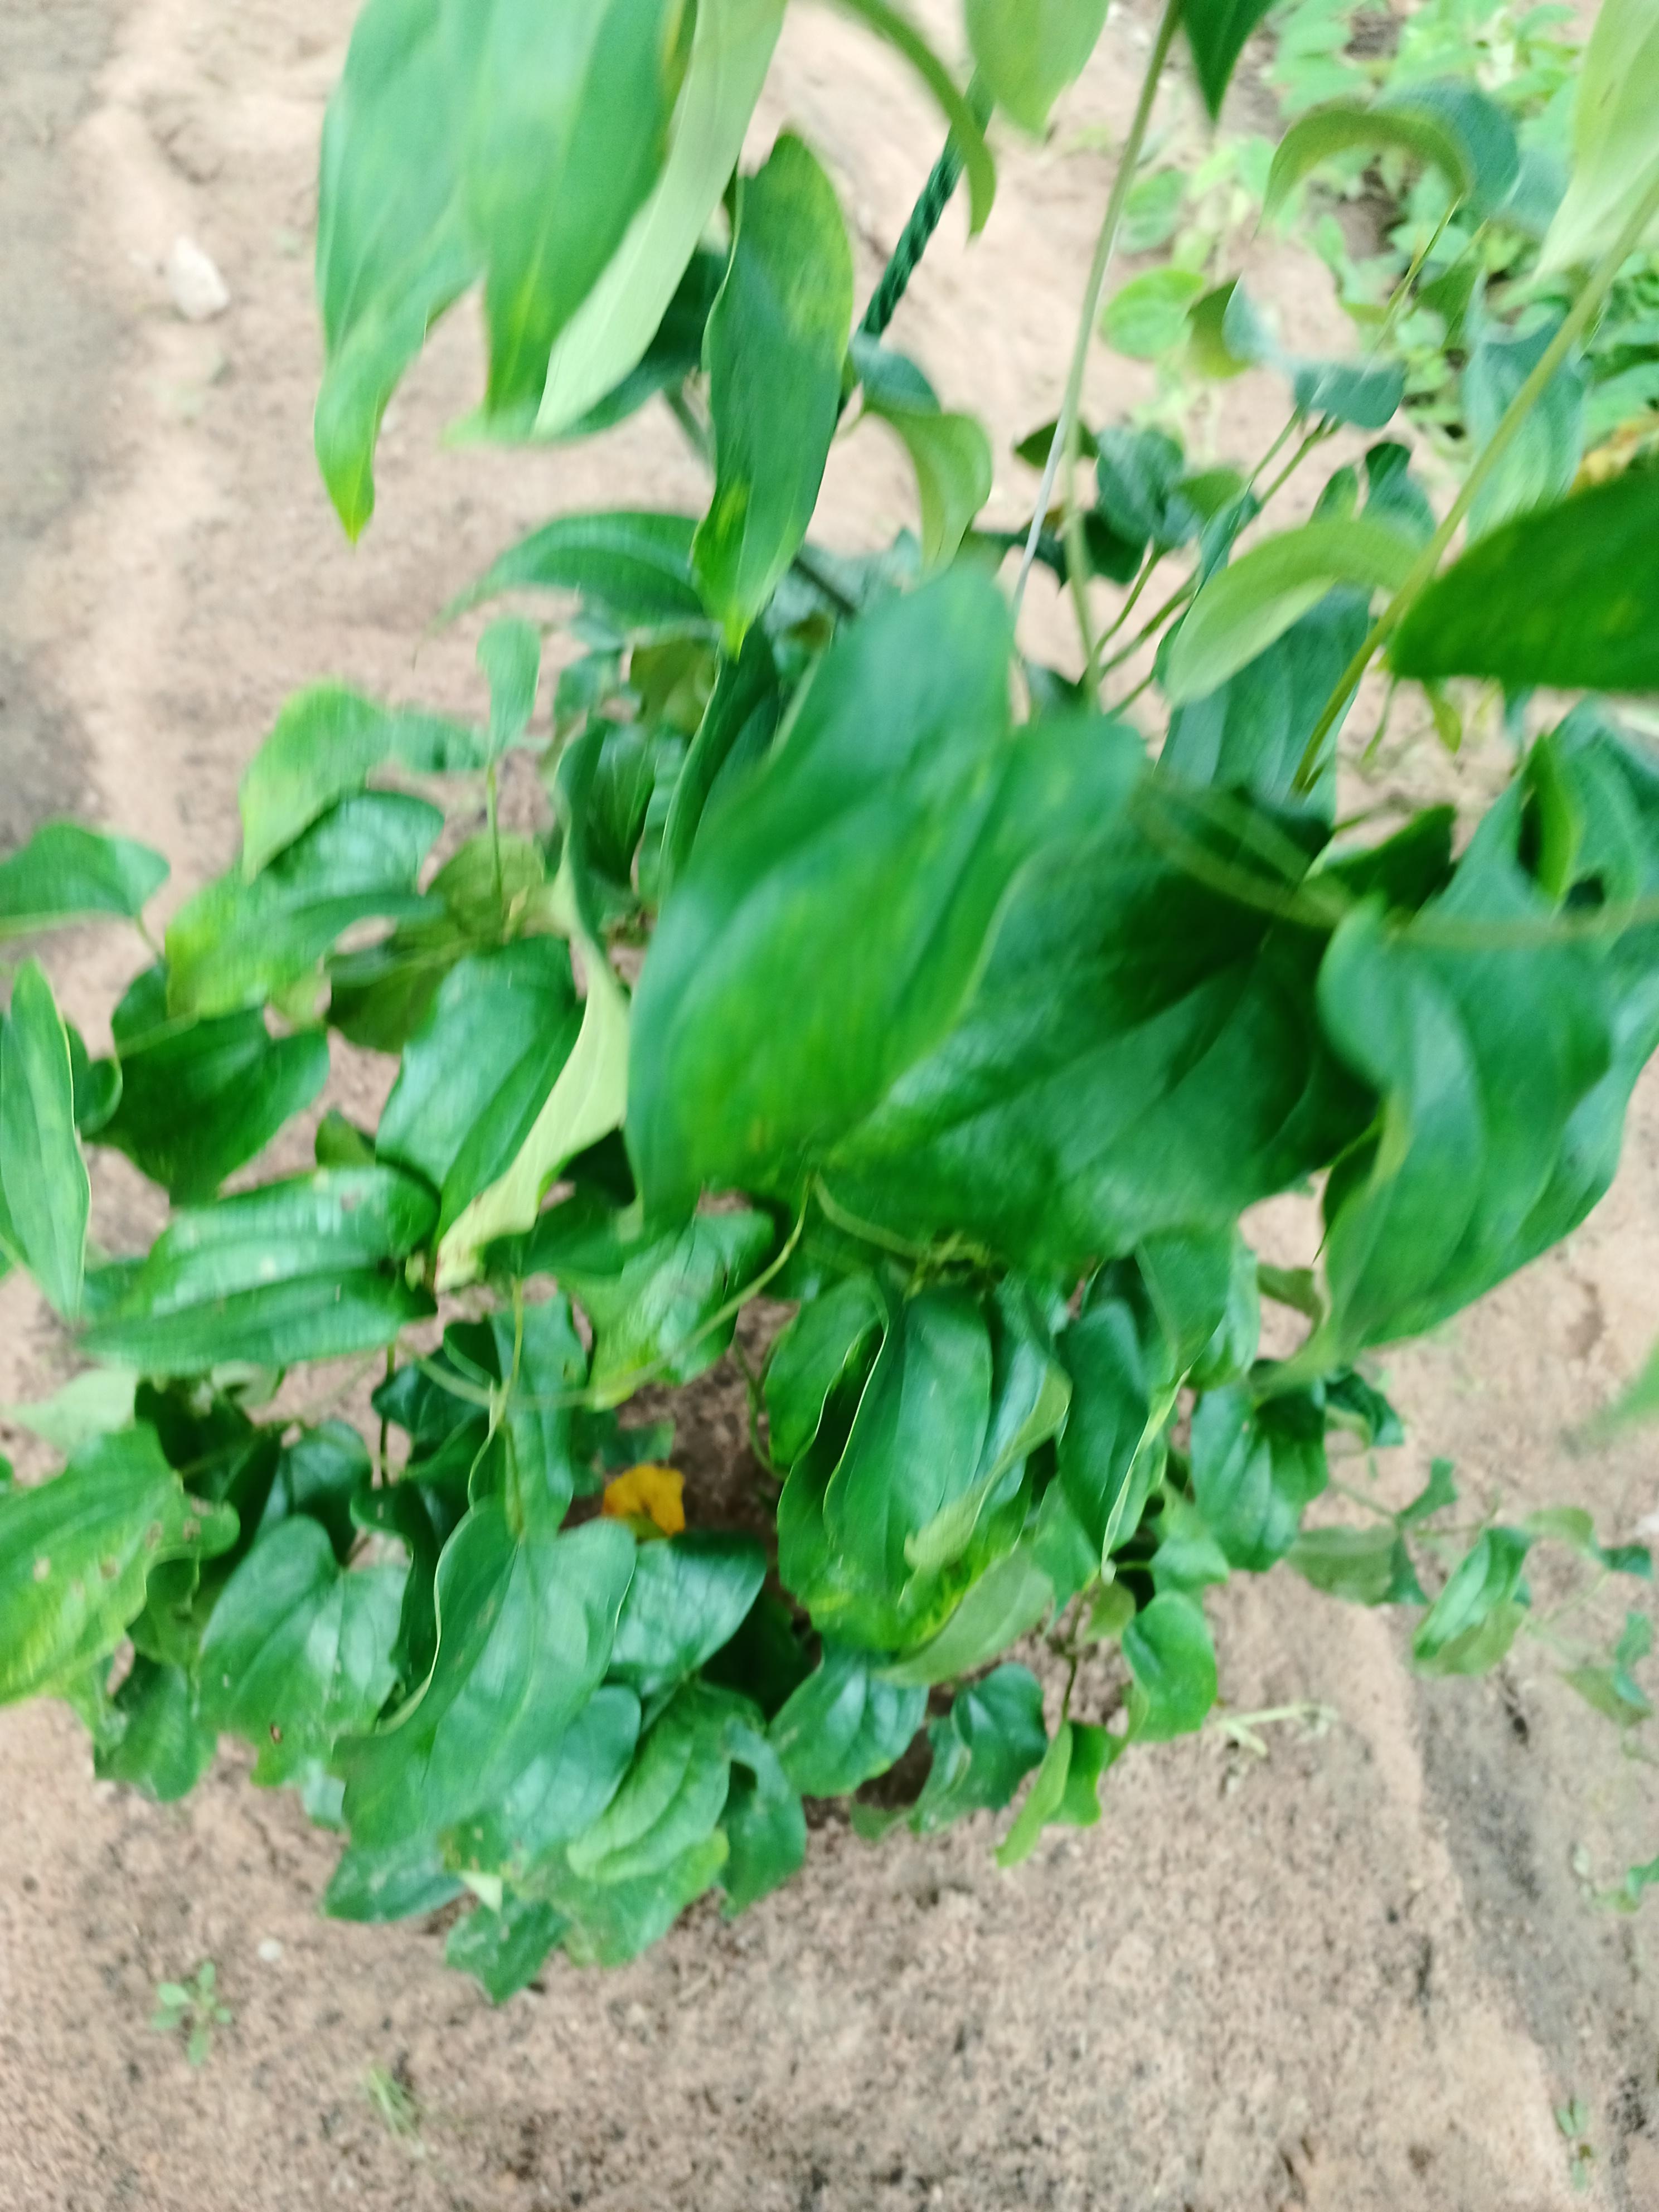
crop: yam
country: Nigeria
